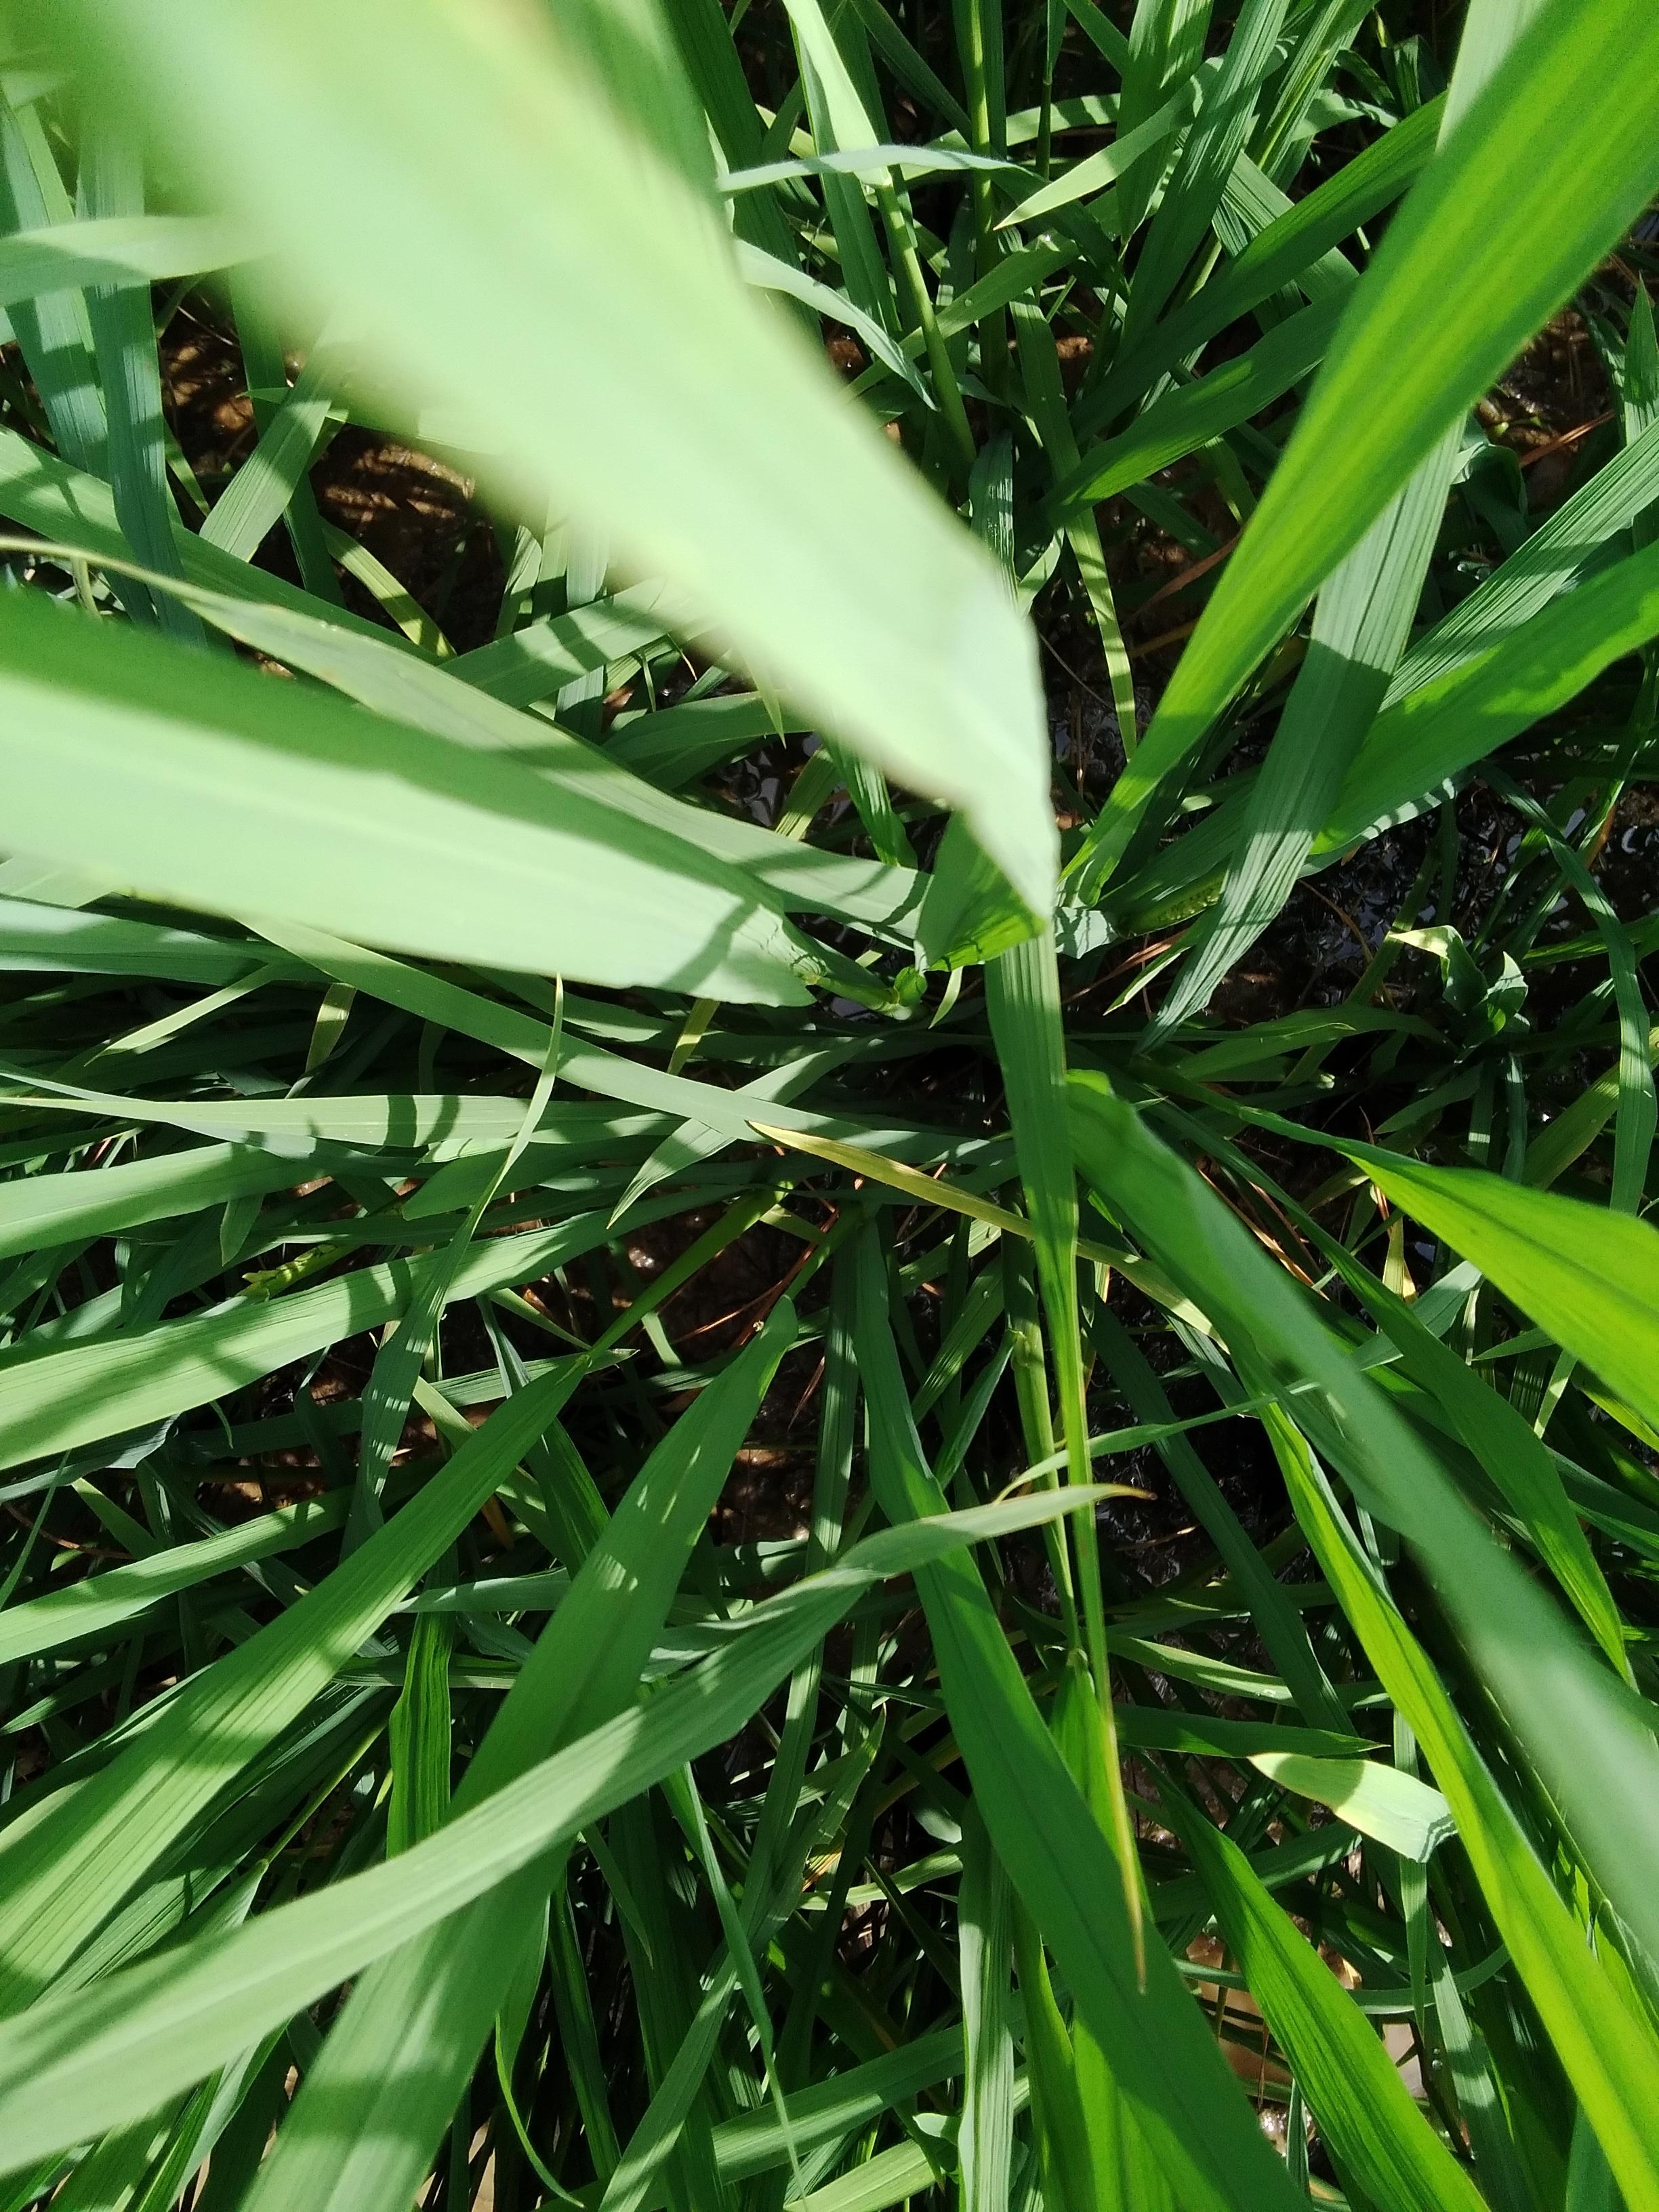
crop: rice
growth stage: booting
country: Nigeria
